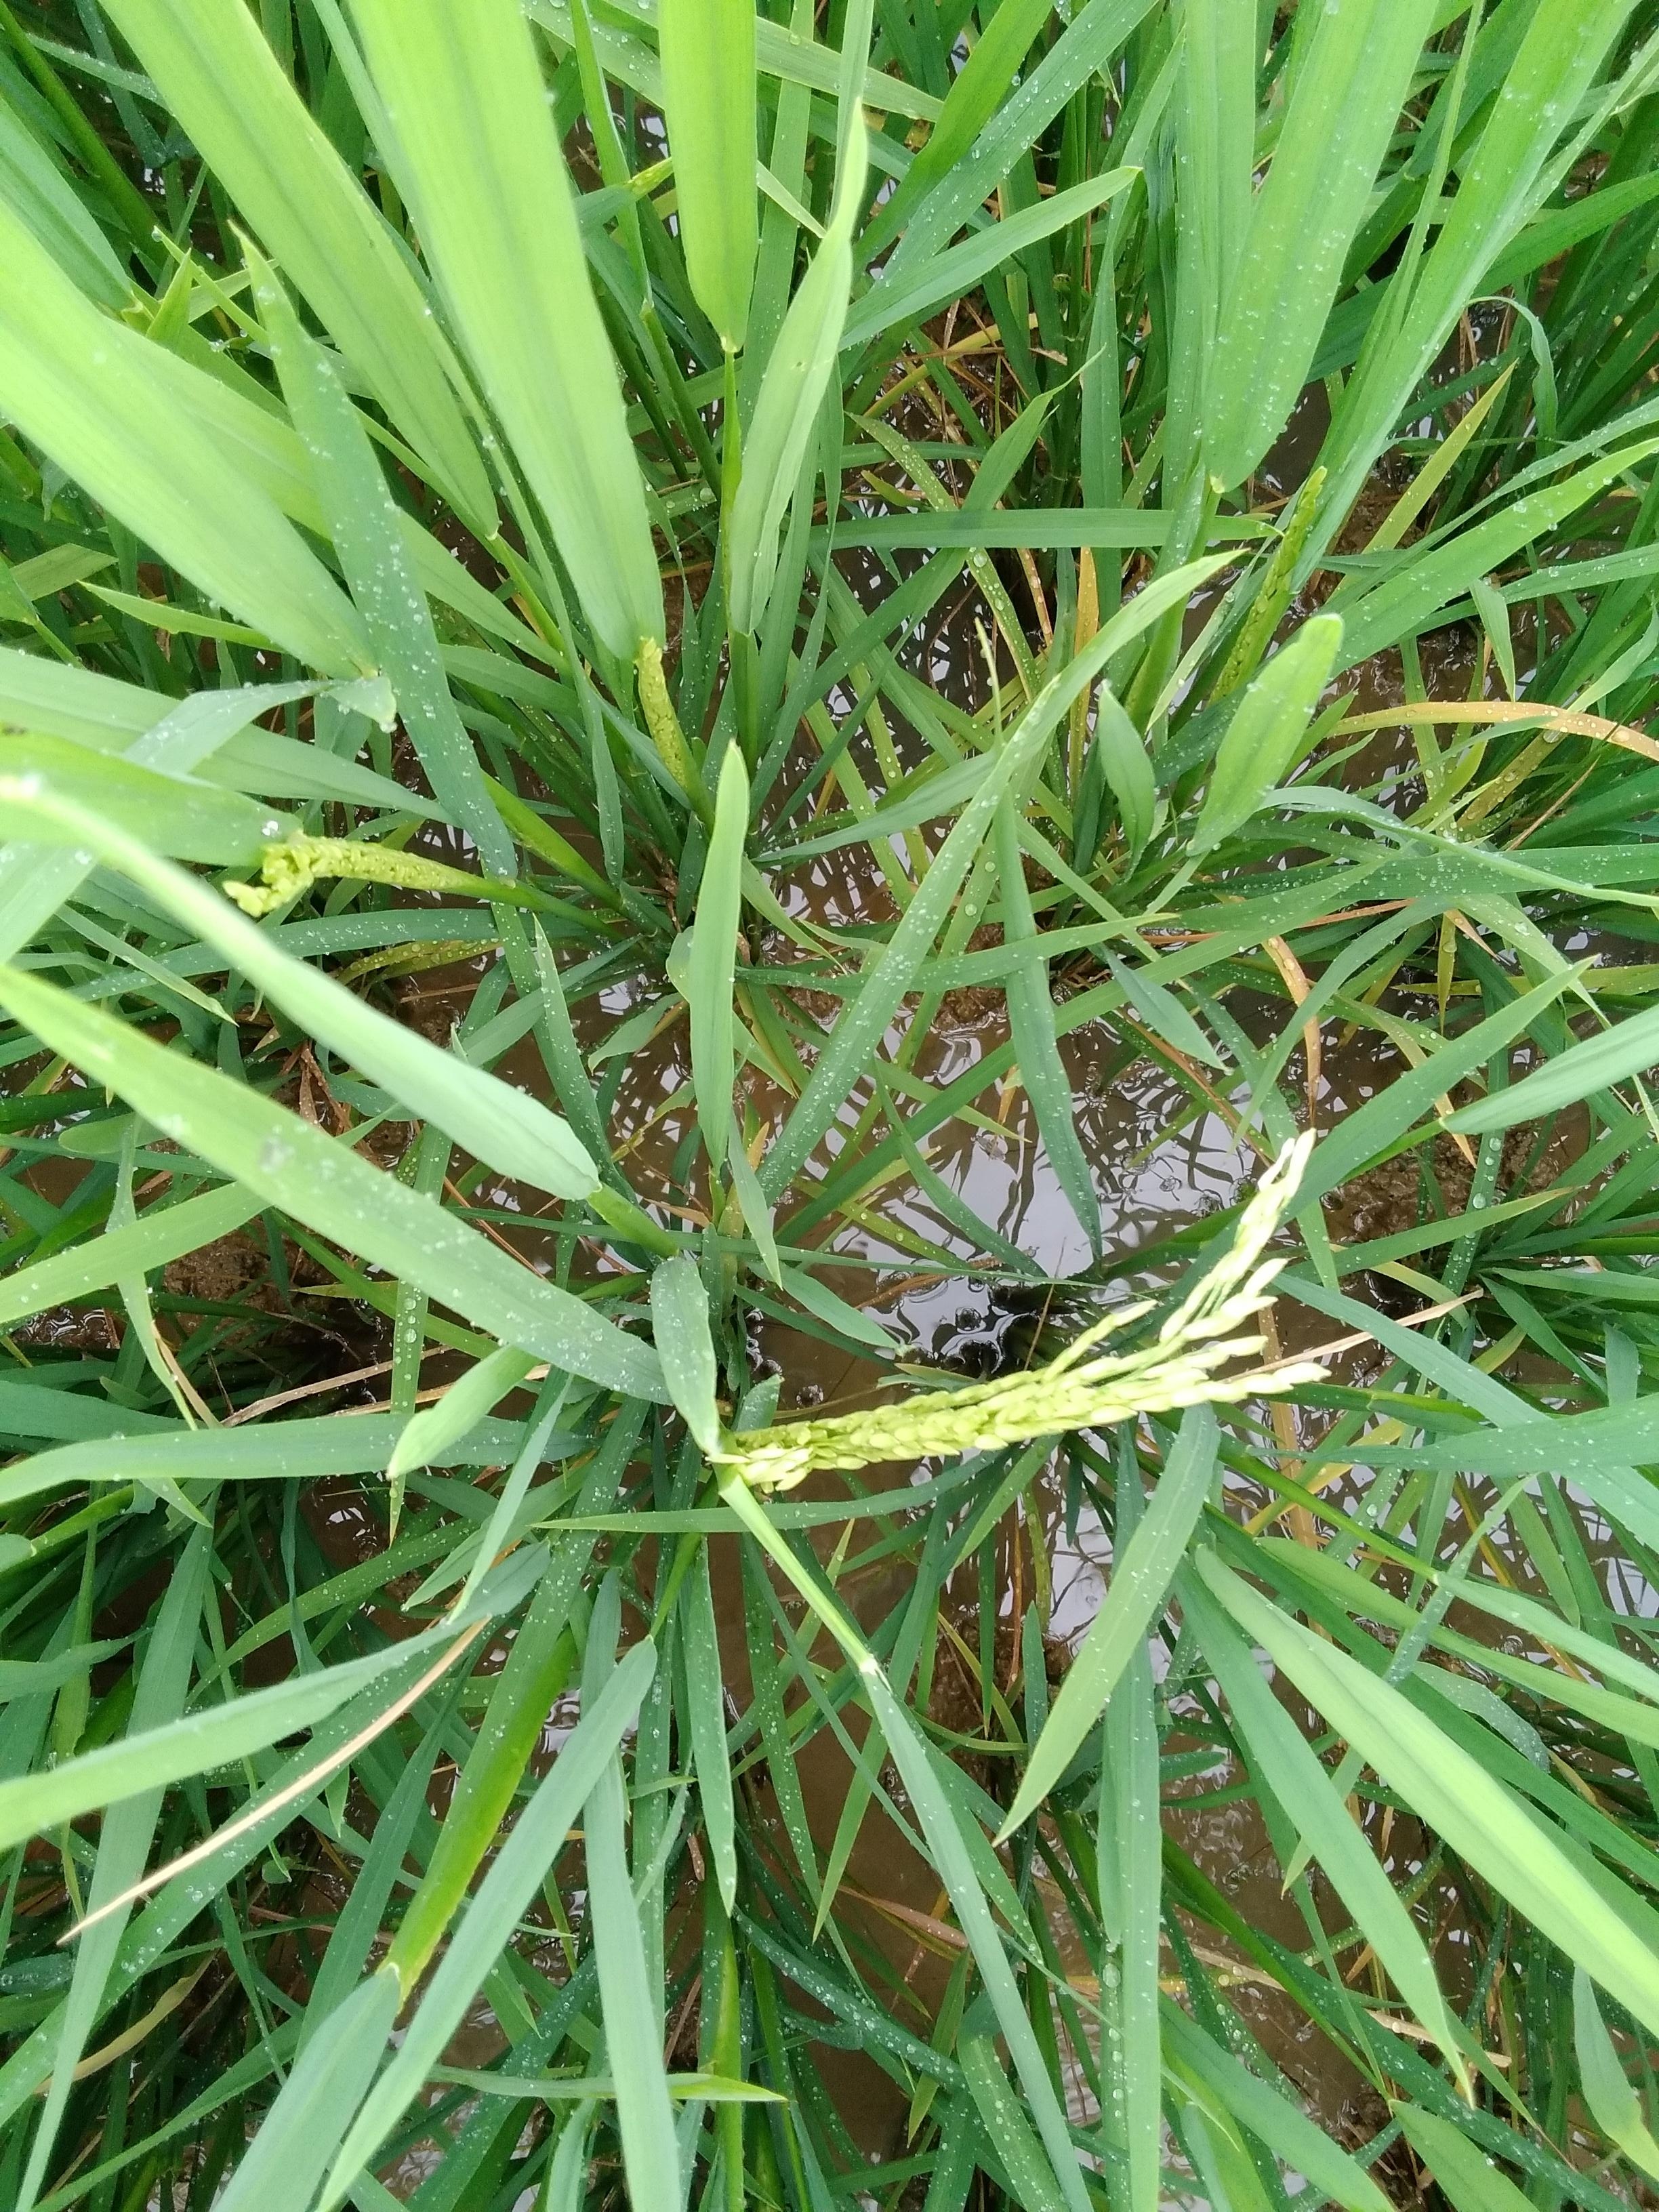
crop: rice
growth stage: heading
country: Nigeria
